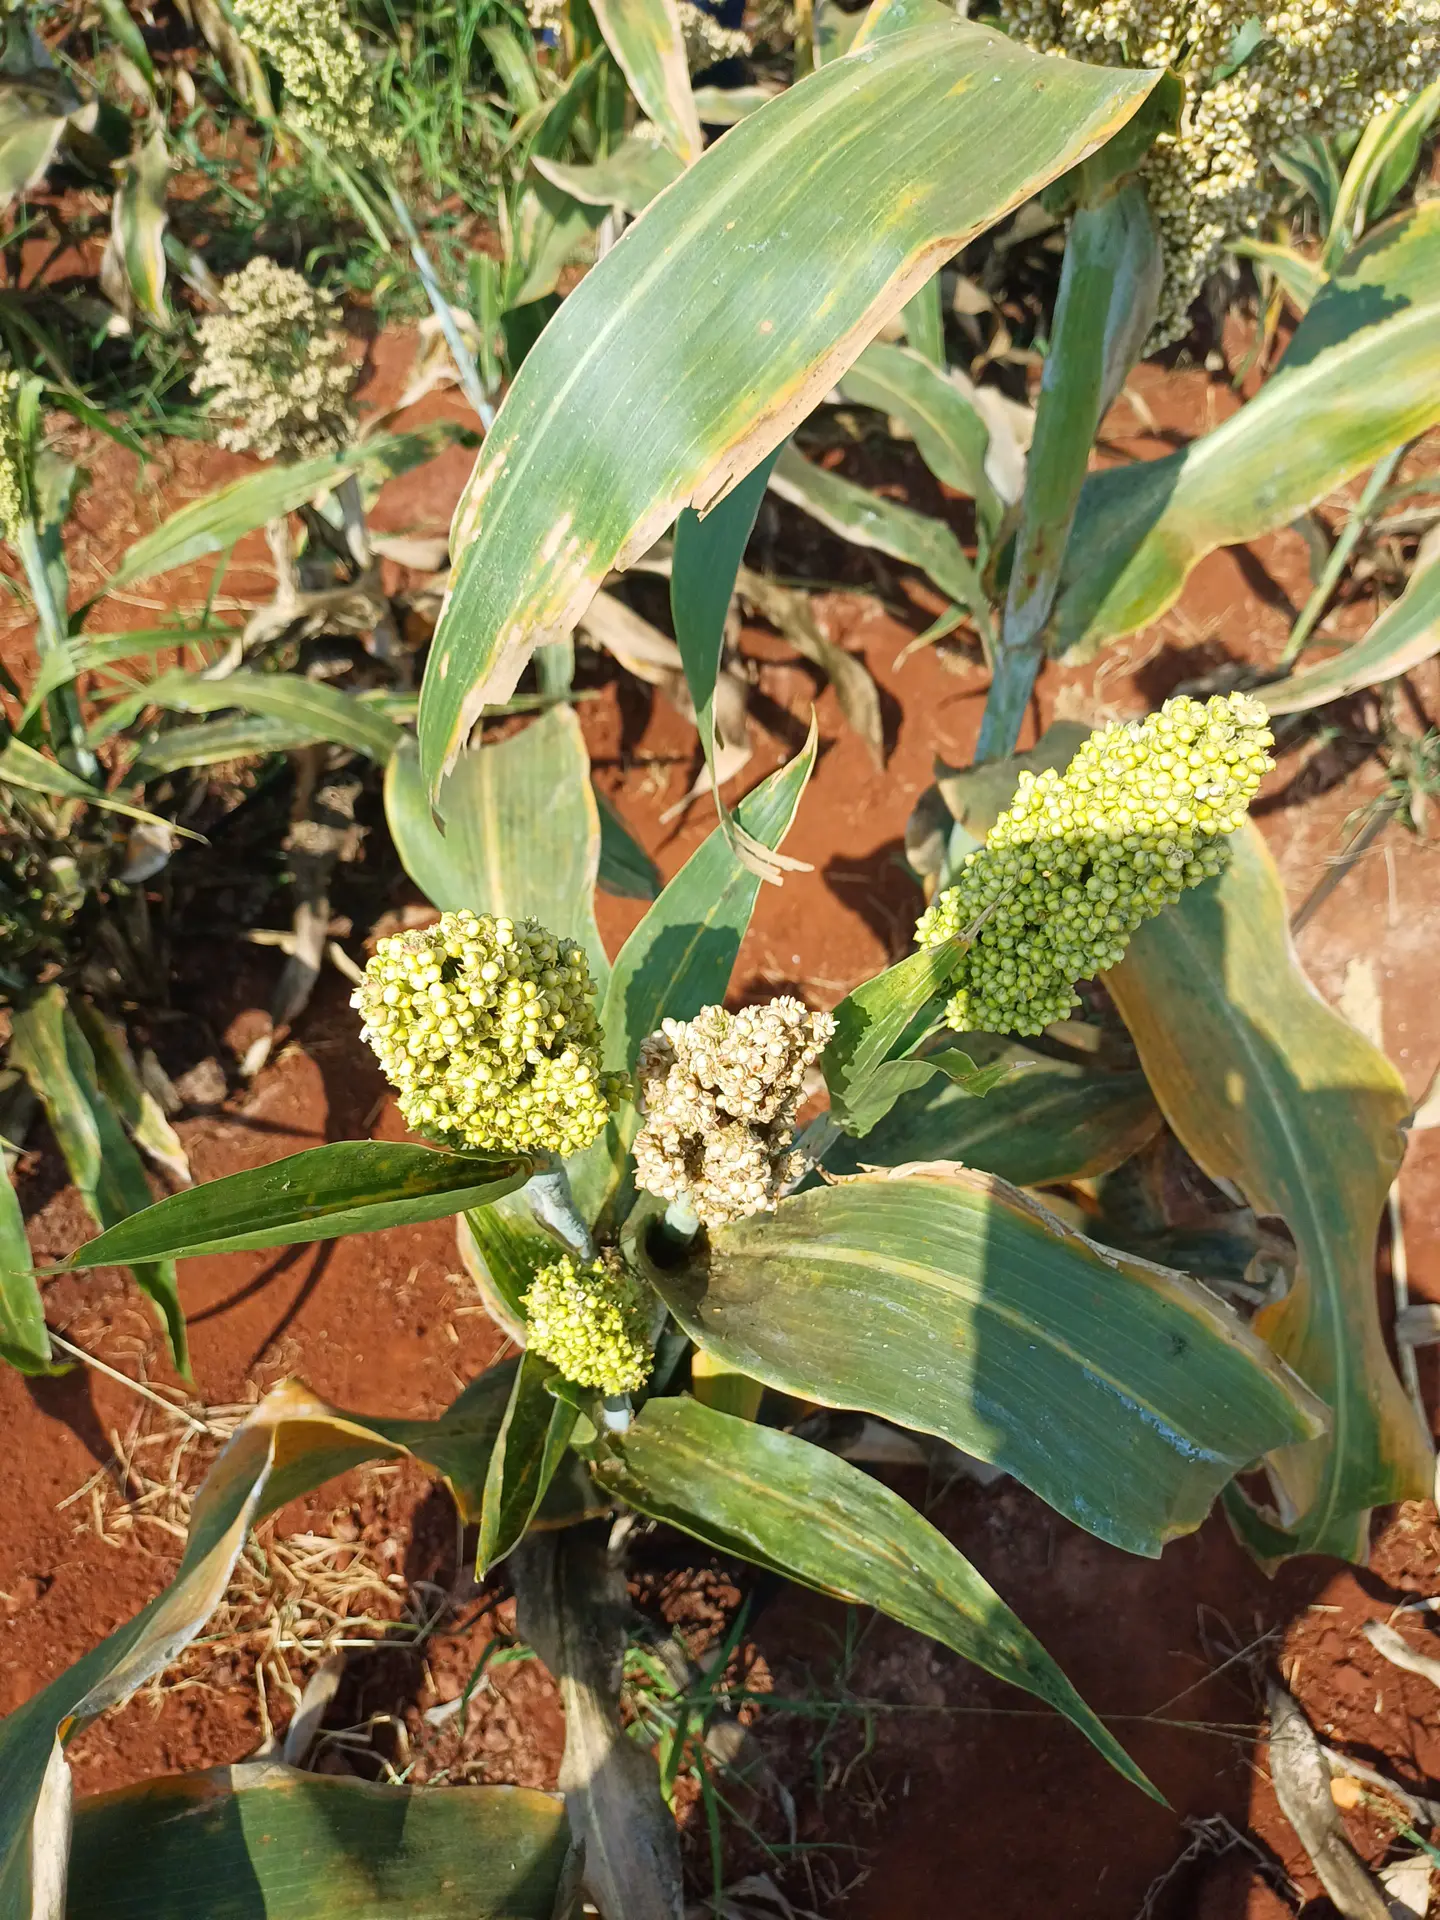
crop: sorghum
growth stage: maturity
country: Kenya
